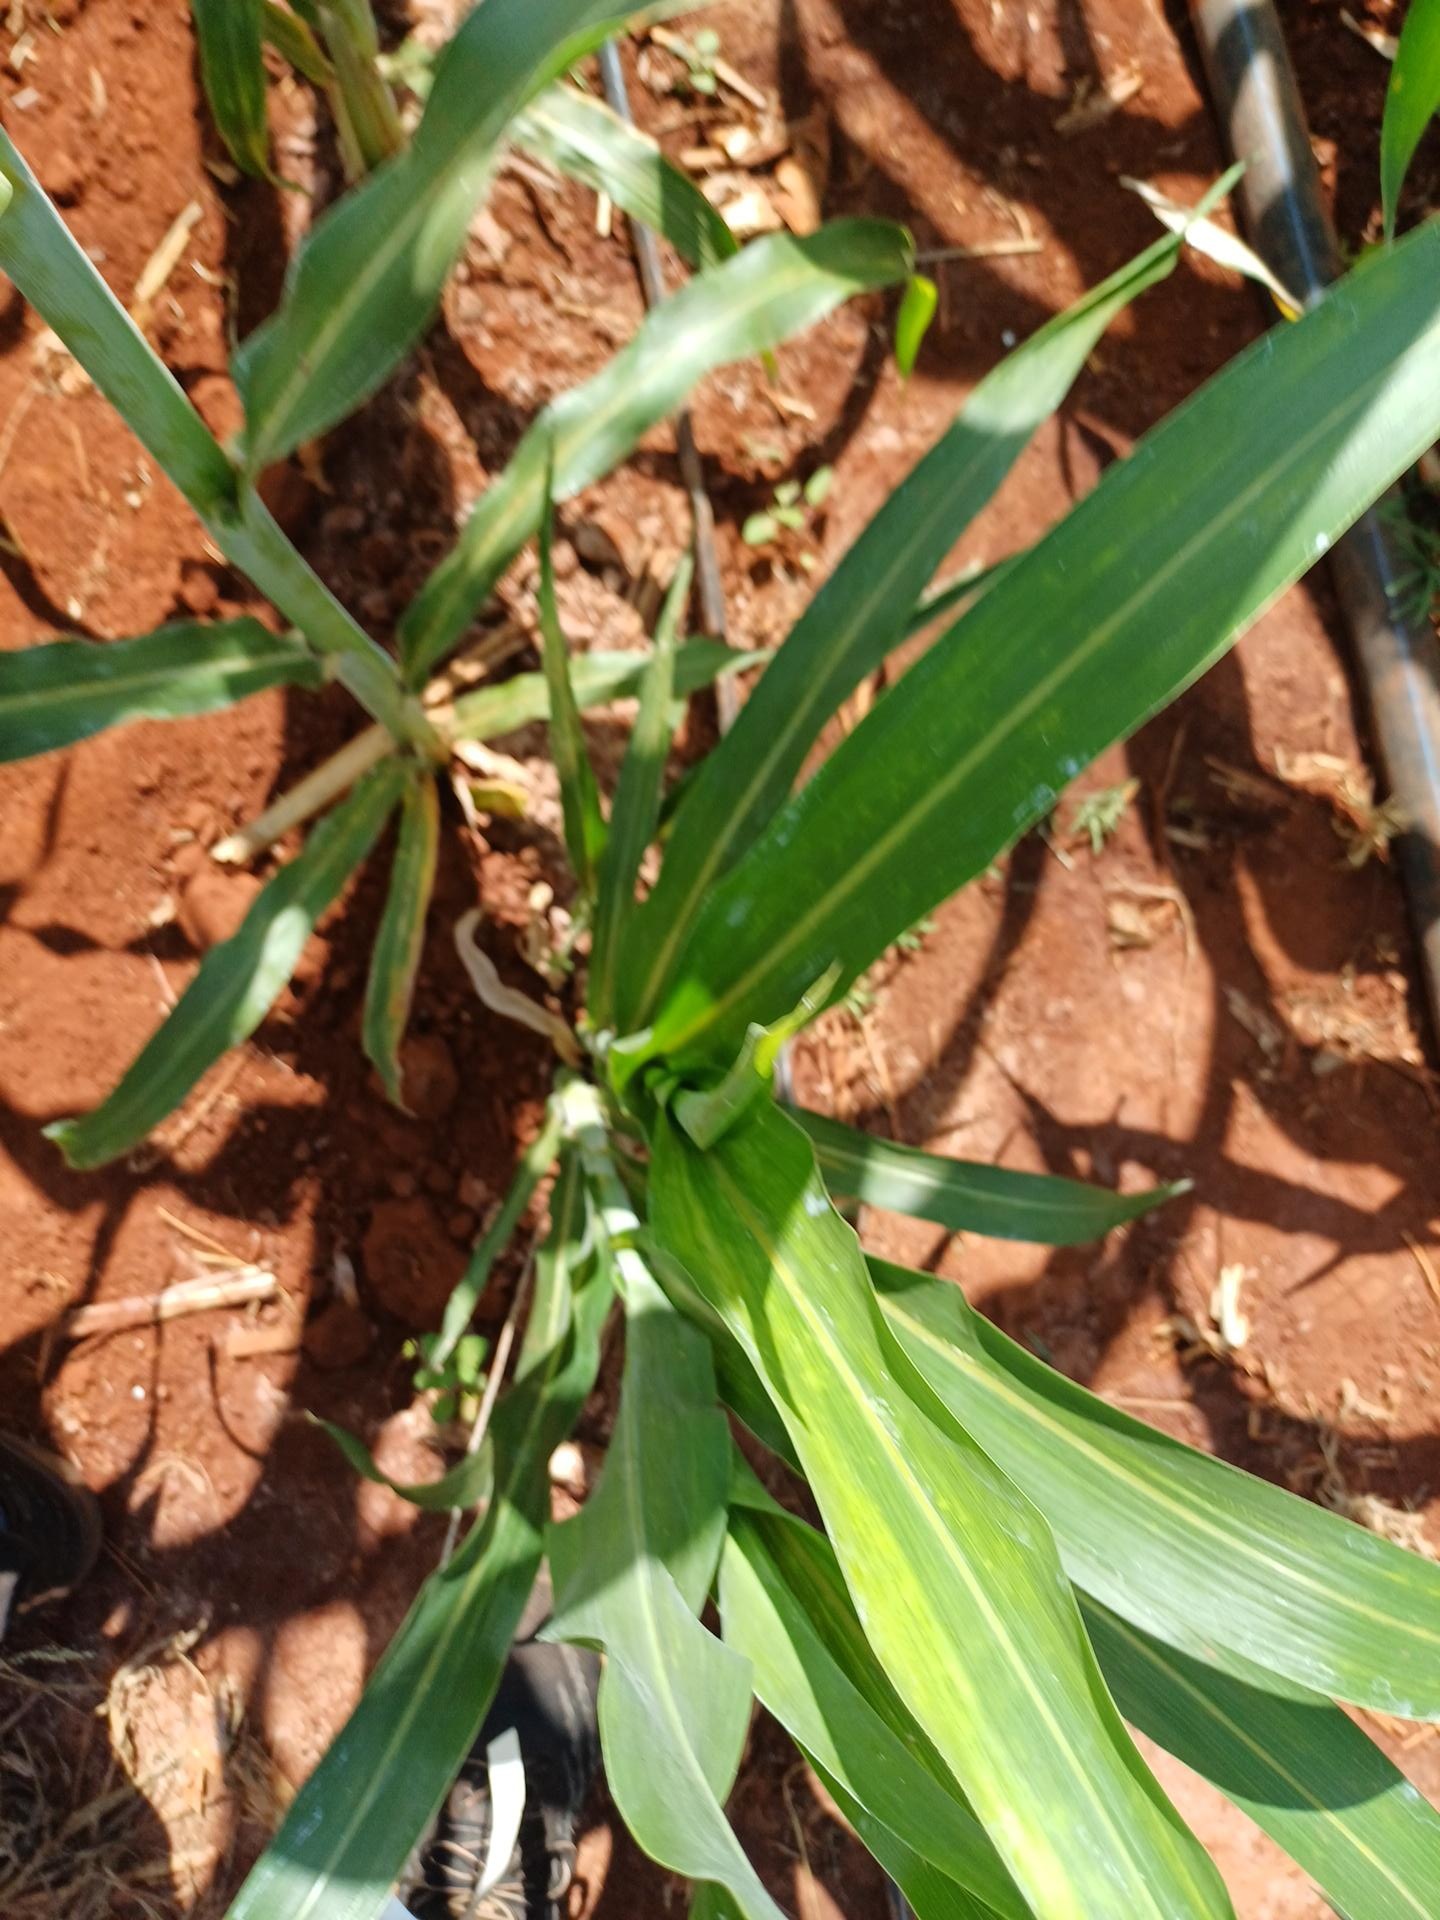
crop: sorghum
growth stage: heading tuber
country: Kenya
